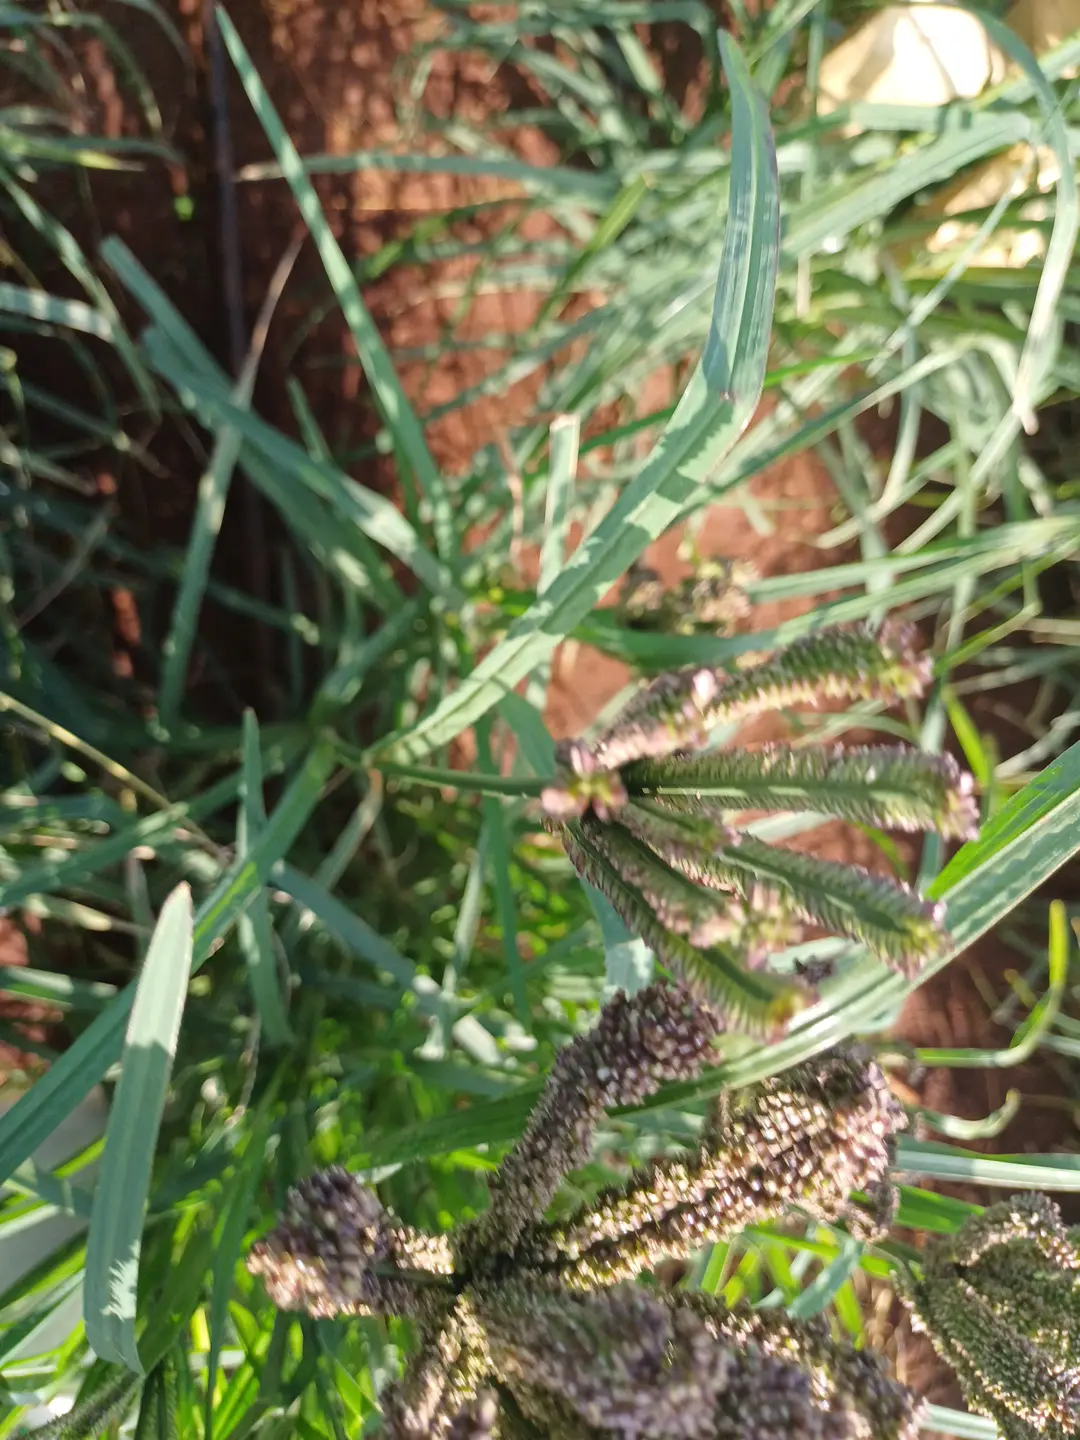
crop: finger millet
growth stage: filling grain
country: Kenya
